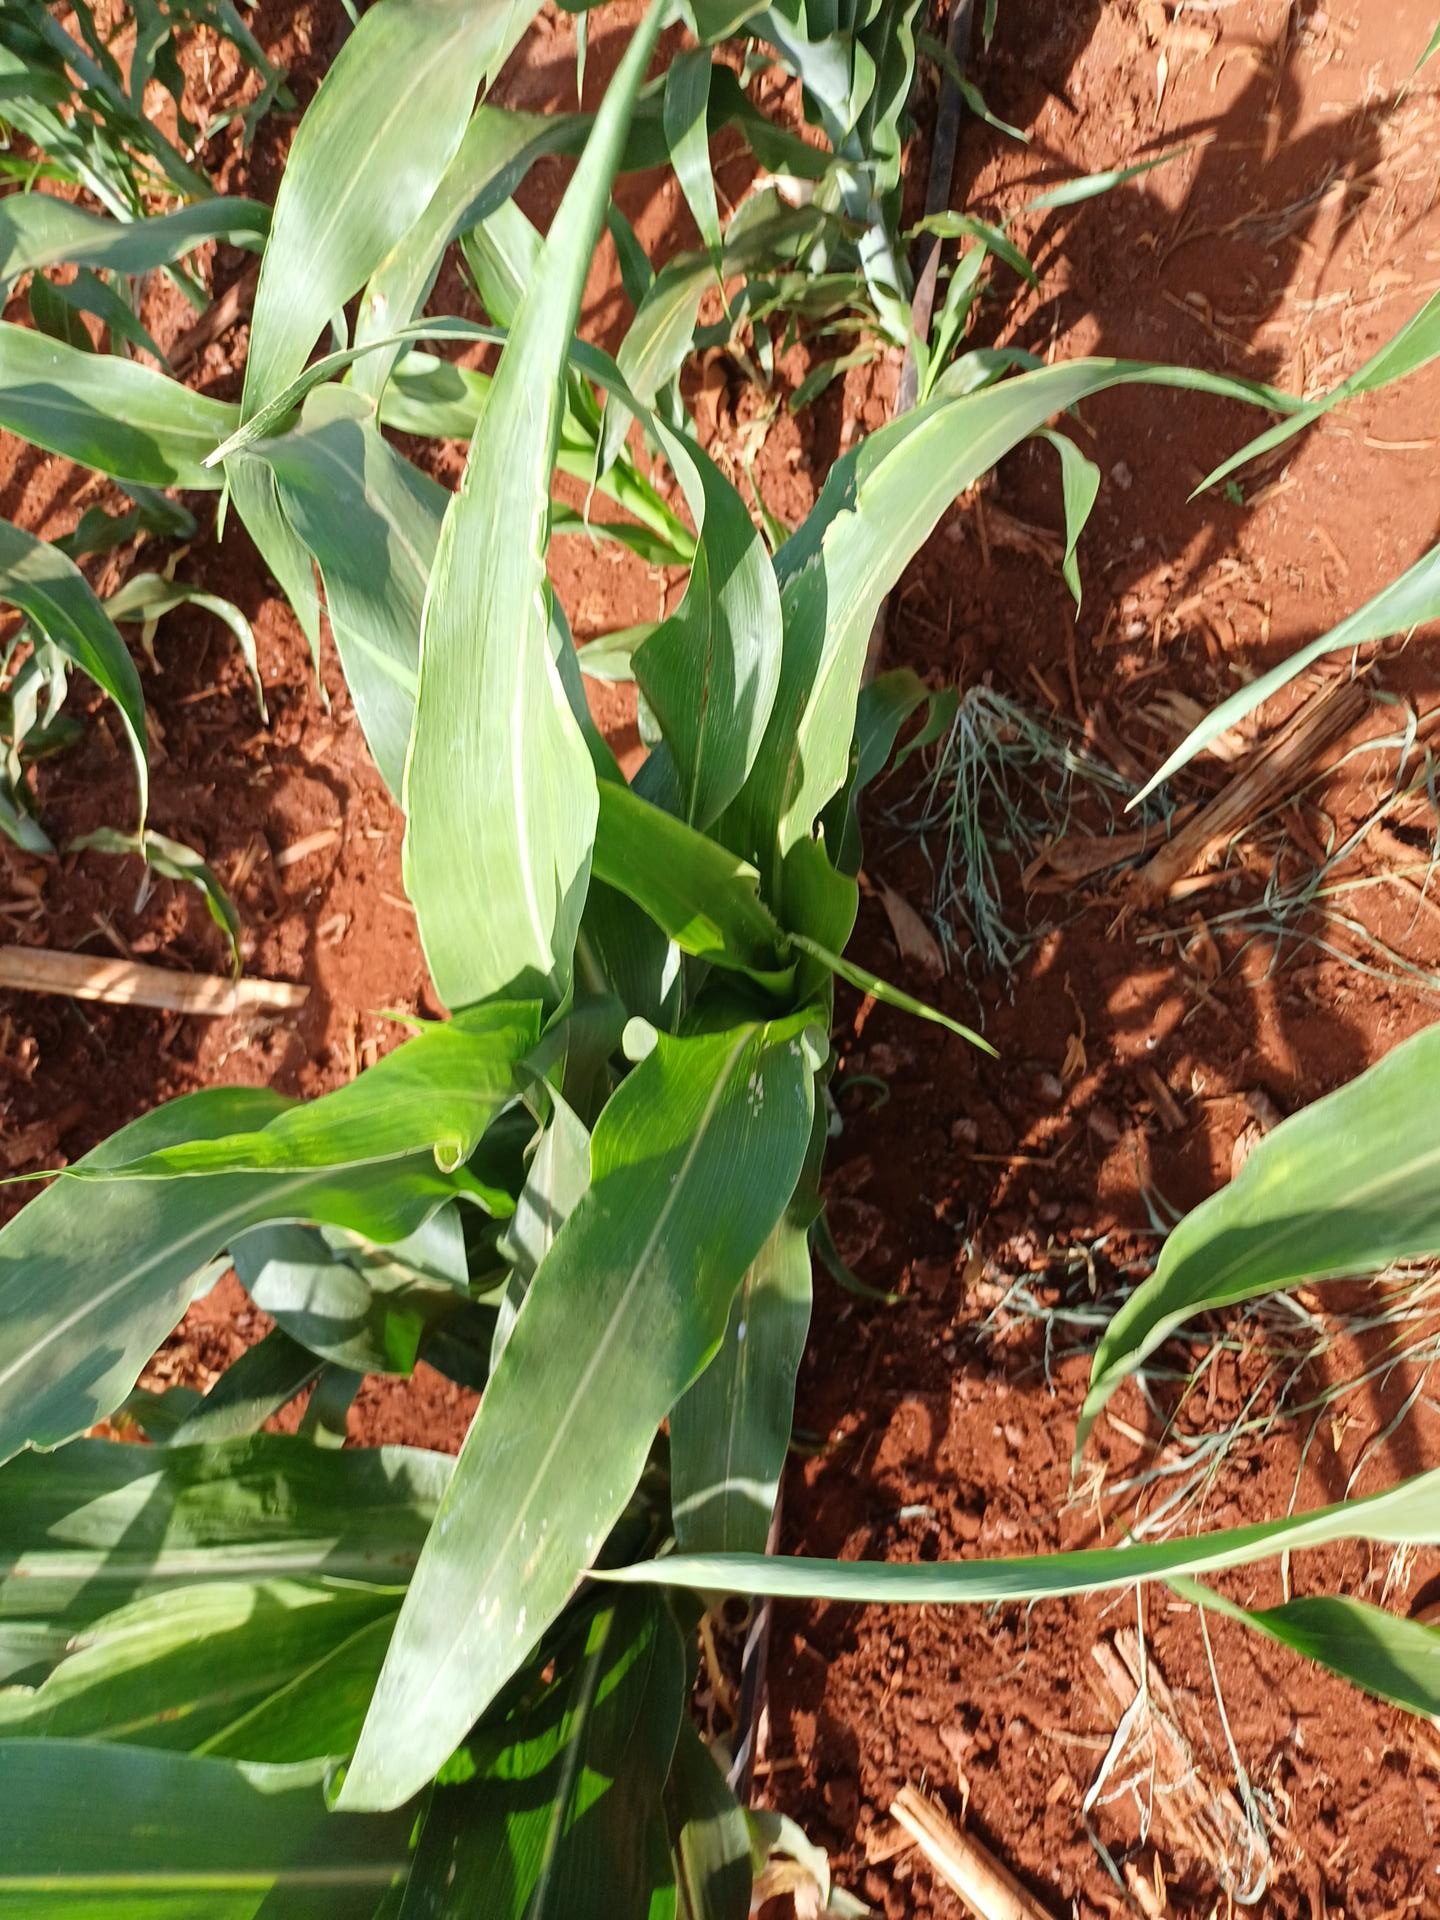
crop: sorghum
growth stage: vegetative
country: Kenya
